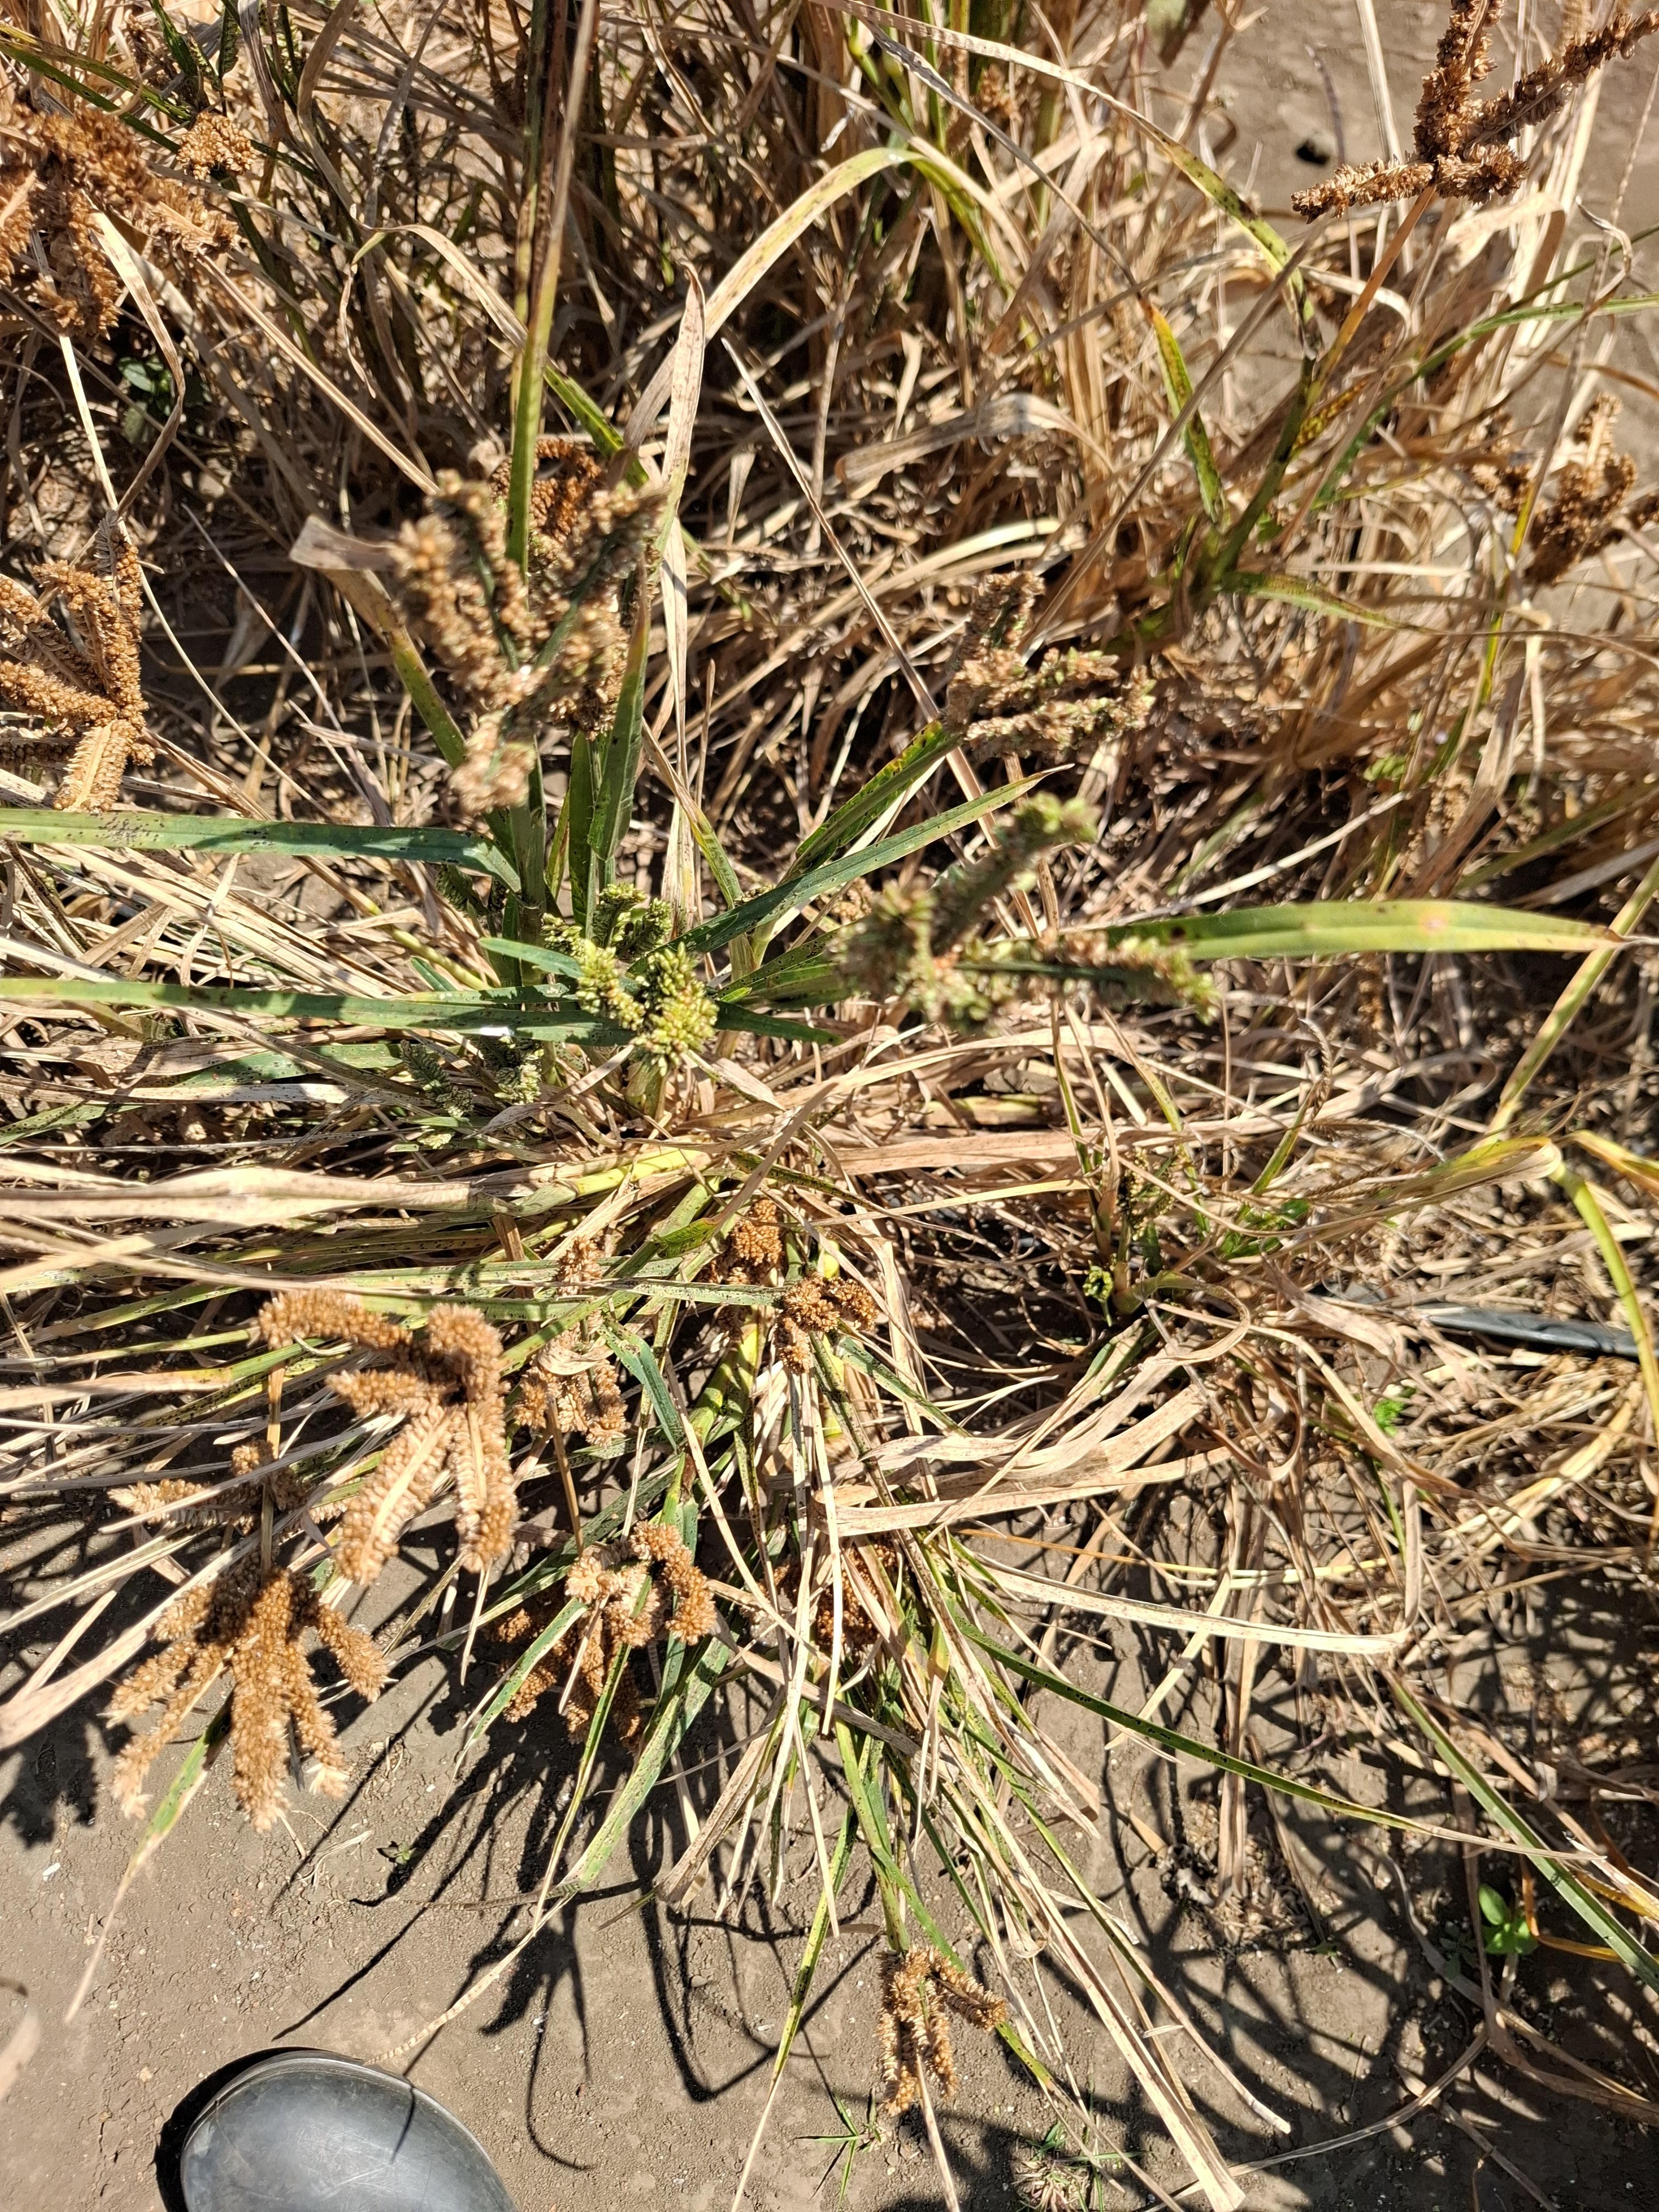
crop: finger millet
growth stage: filling grain
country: Tanzania
